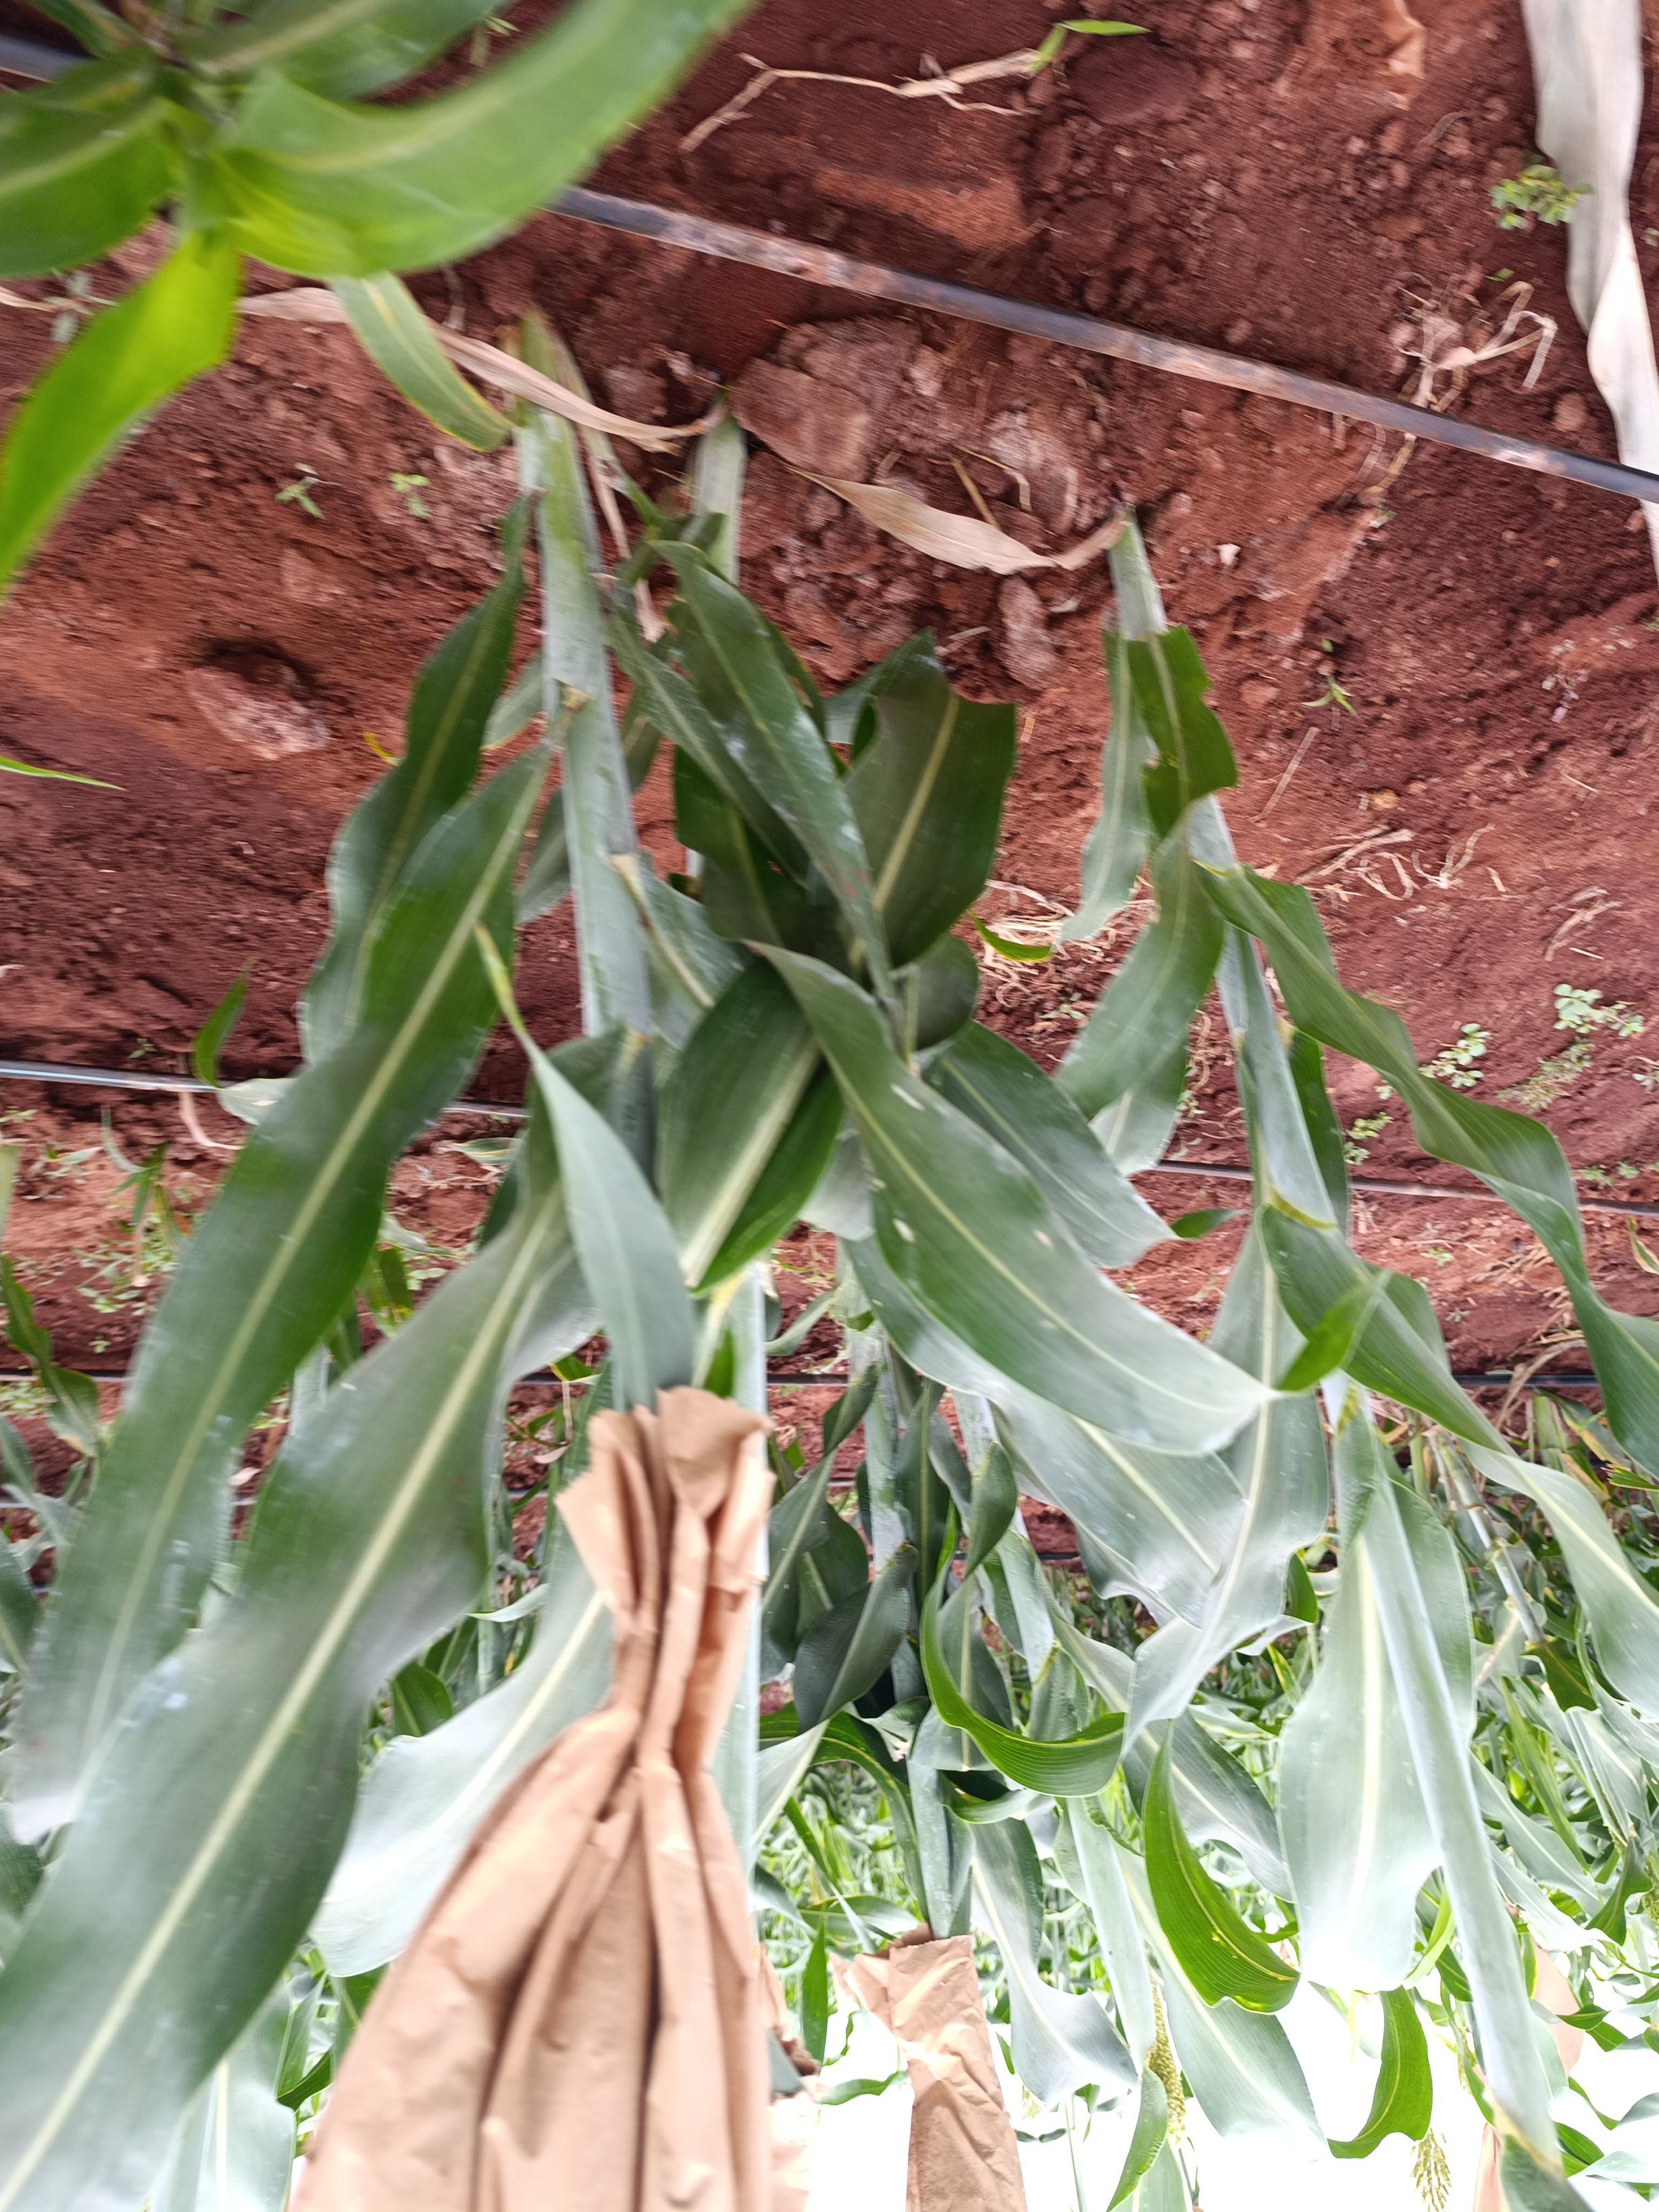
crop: sorghum
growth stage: heading tuber
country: Kenya
